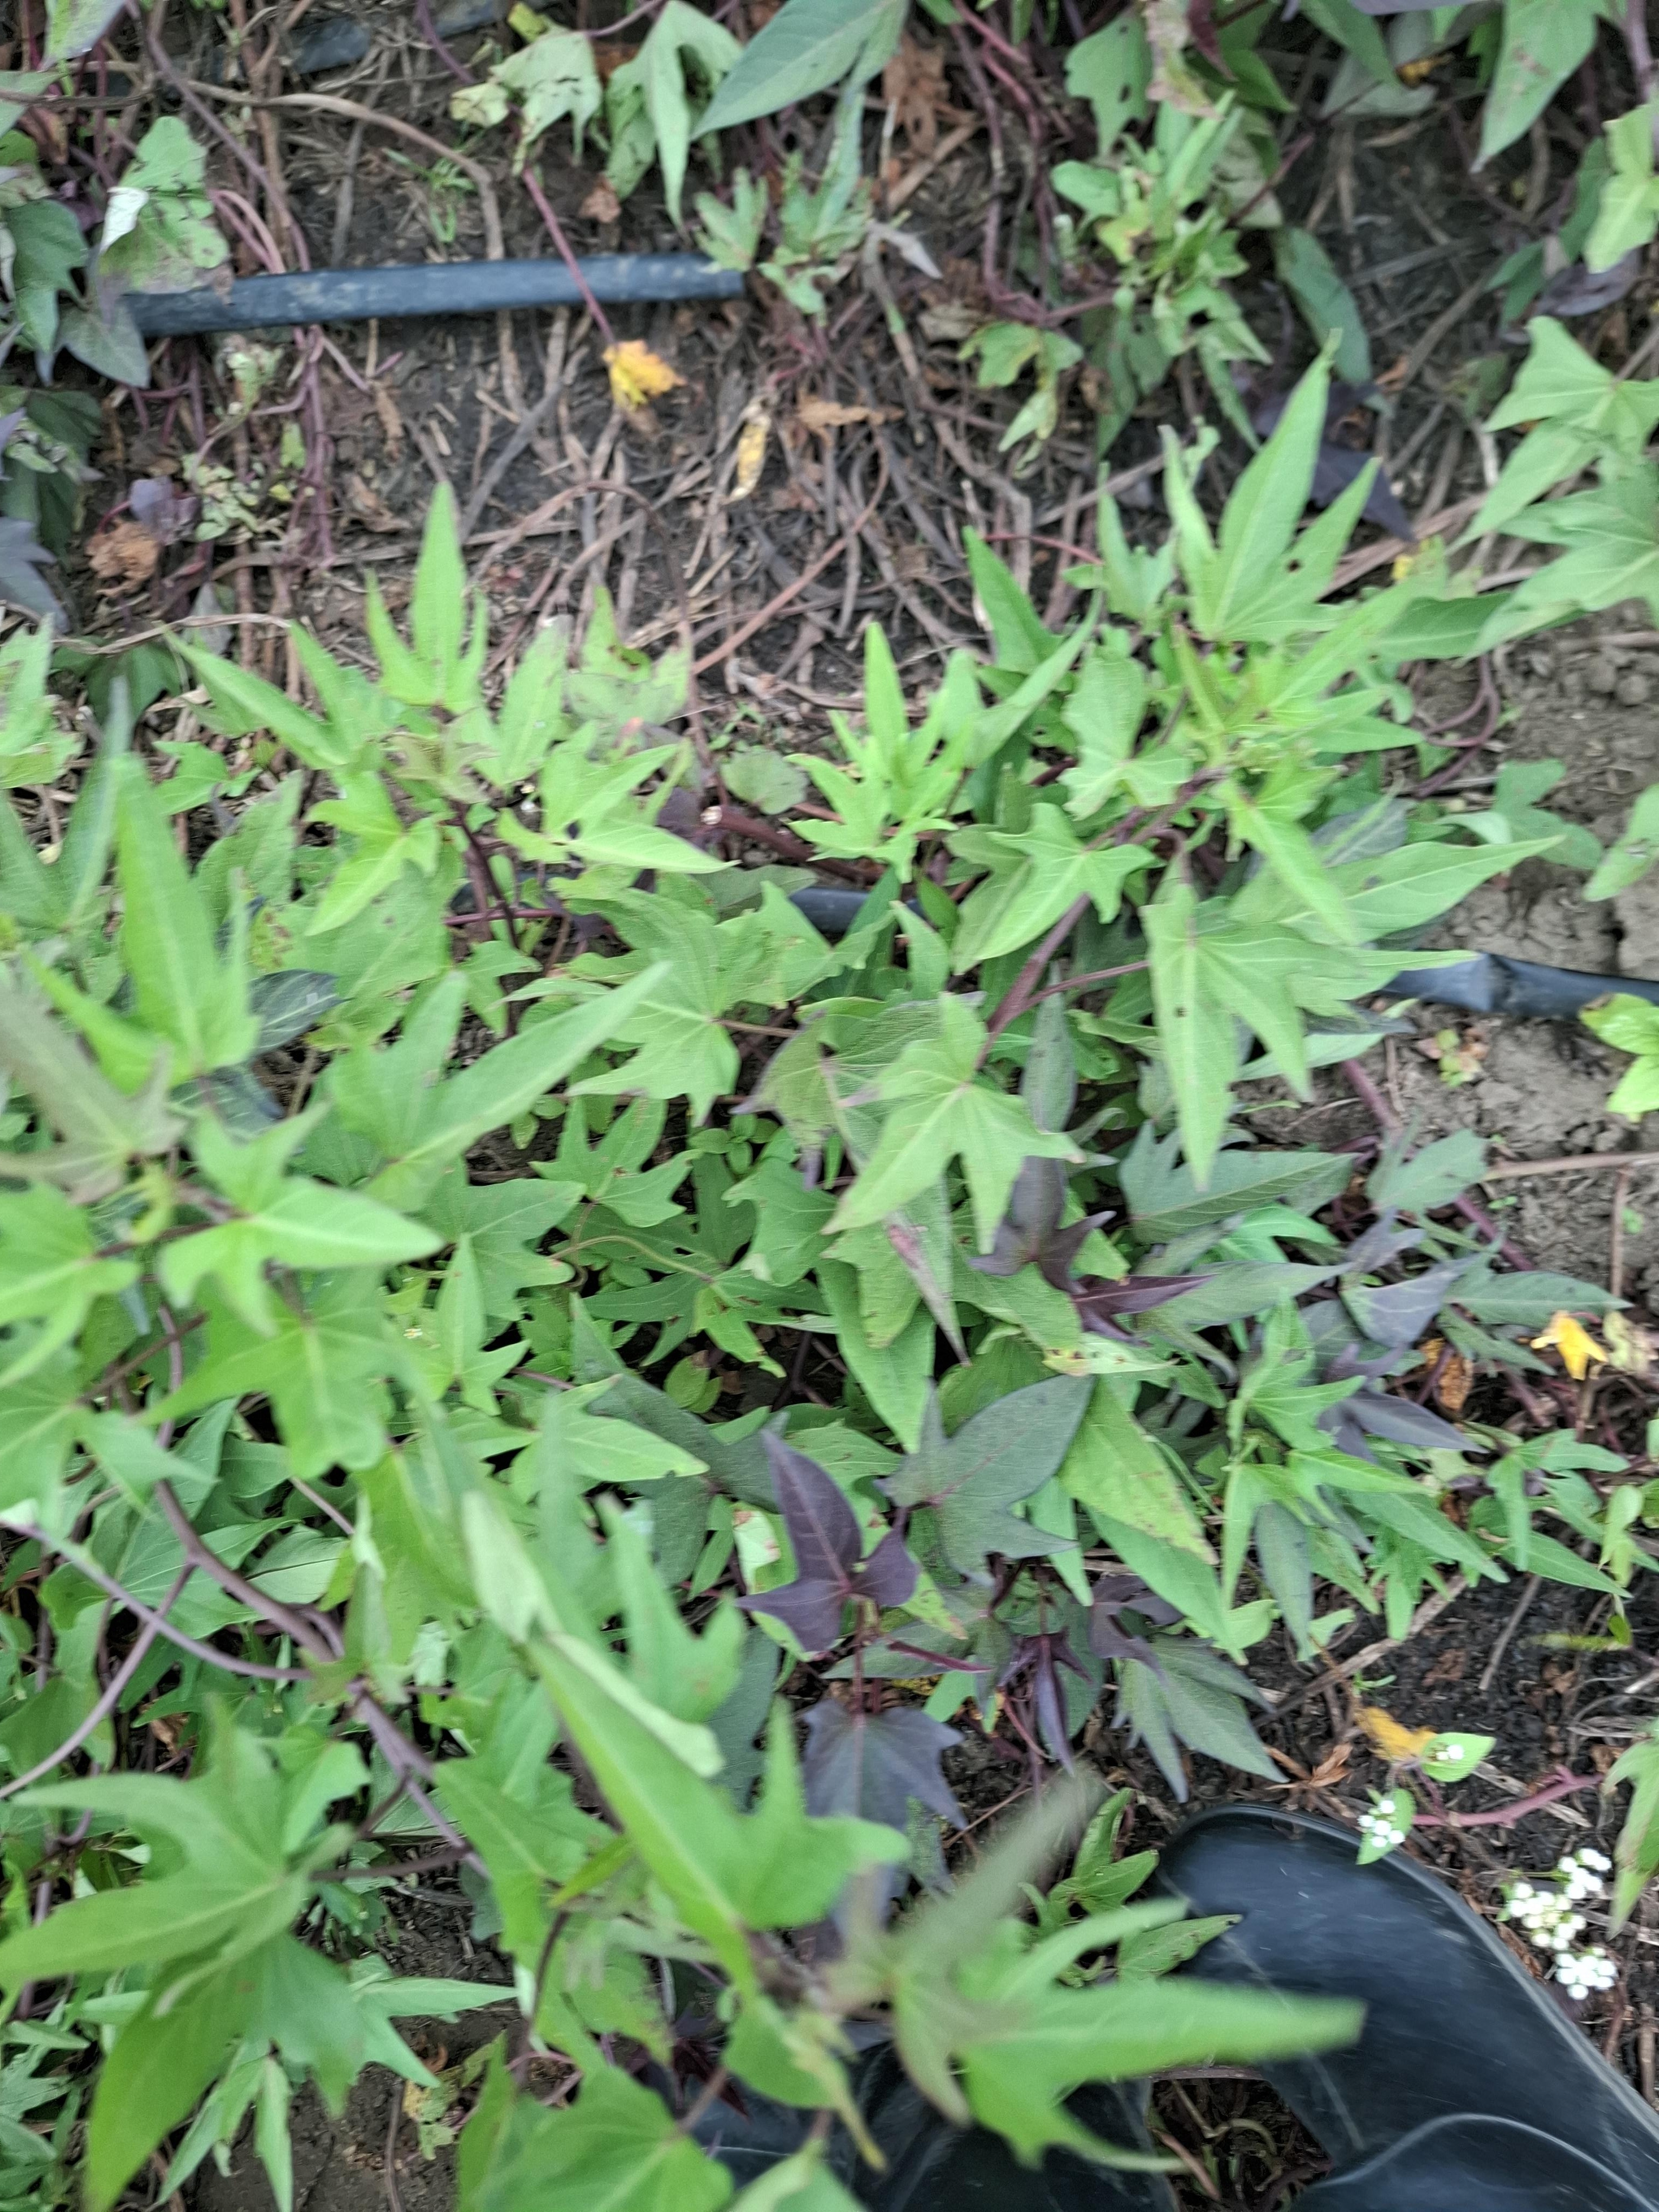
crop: sweet potato
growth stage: flowering
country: Tanzania
